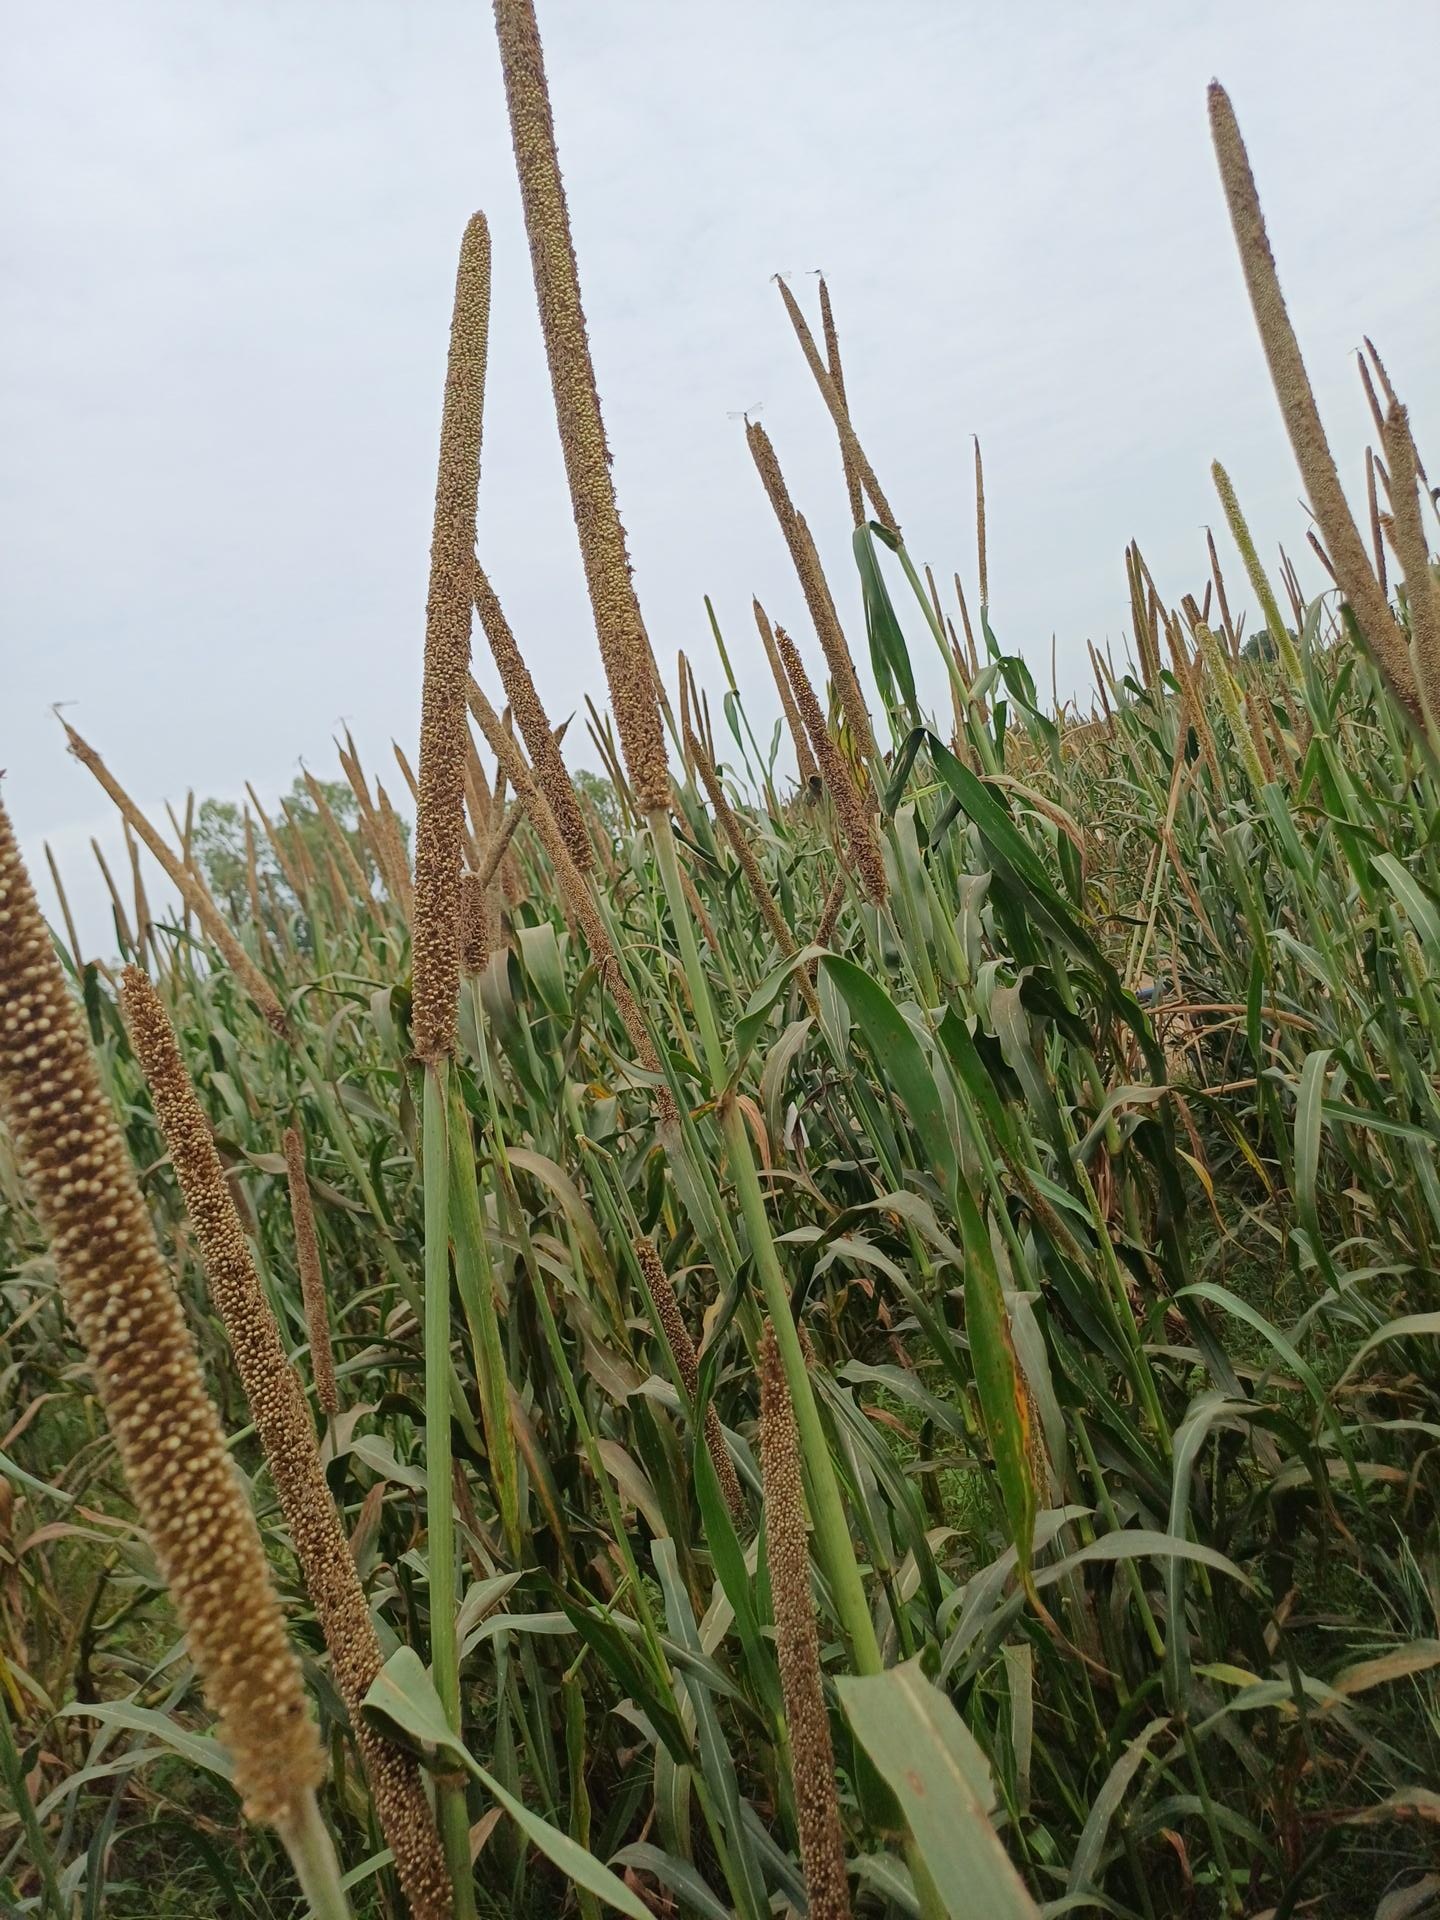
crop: pearl millet
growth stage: filling grain
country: Senegal
